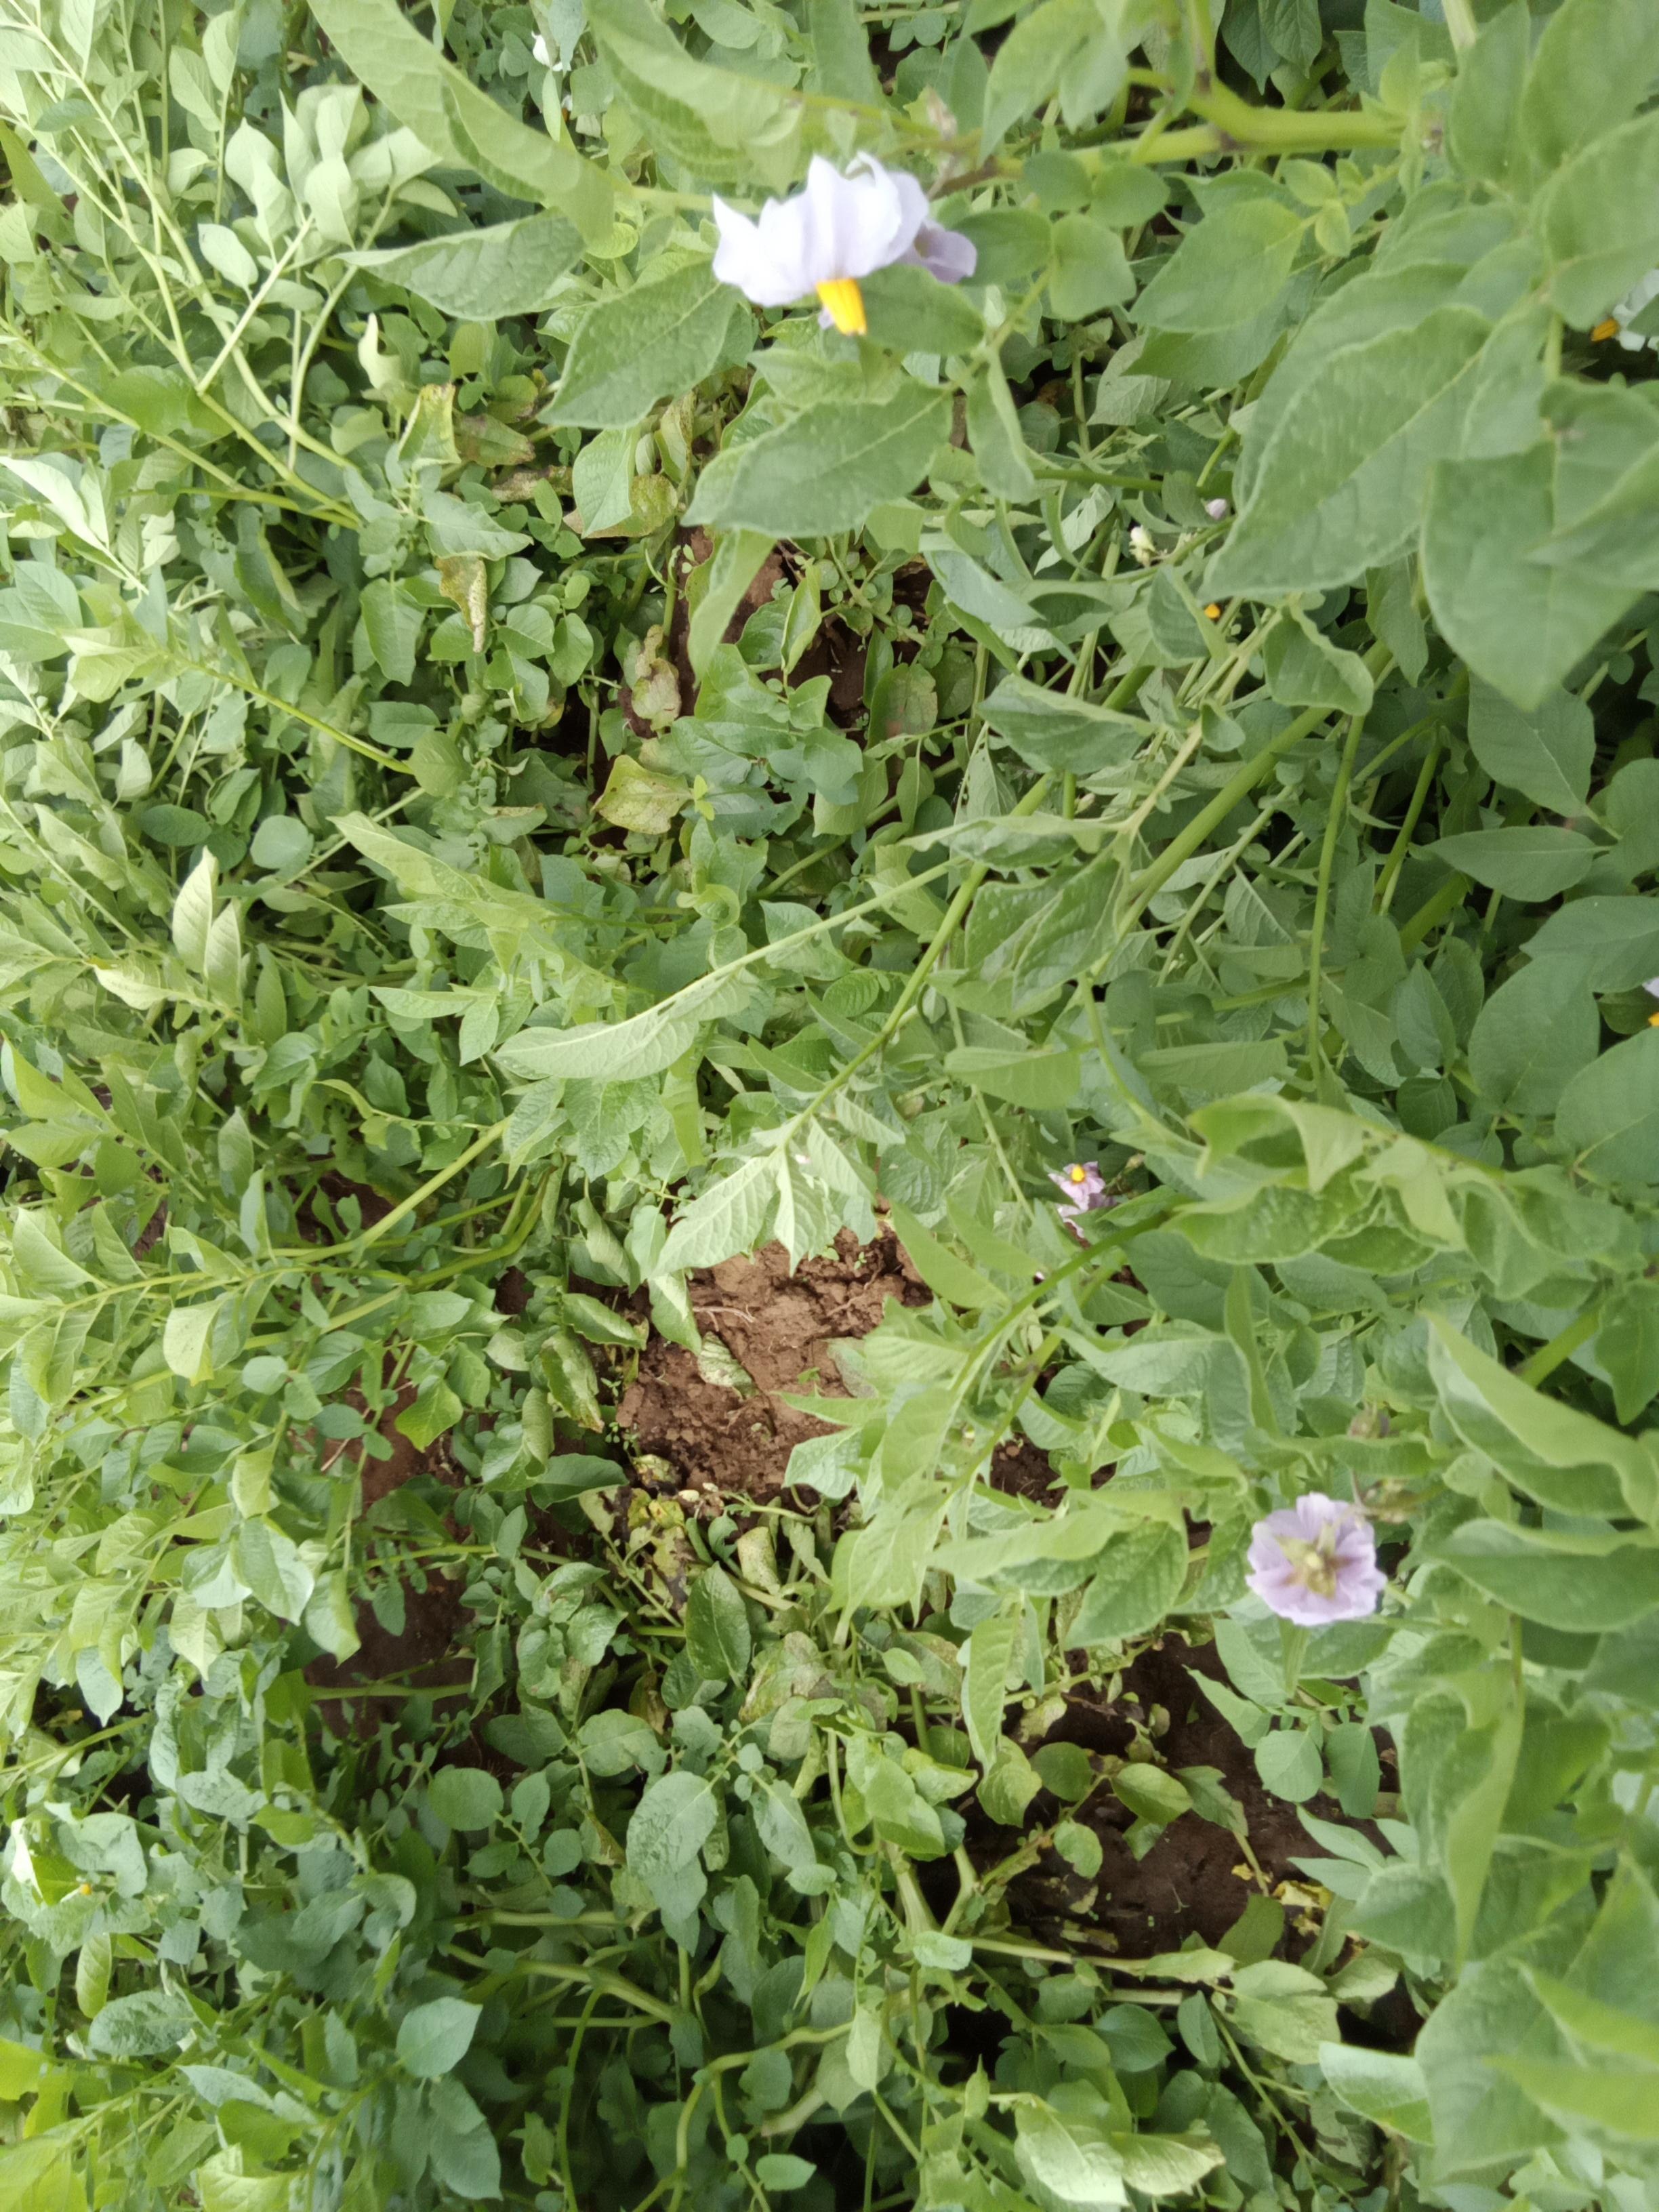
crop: potato
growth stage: flowering
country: Kenya
